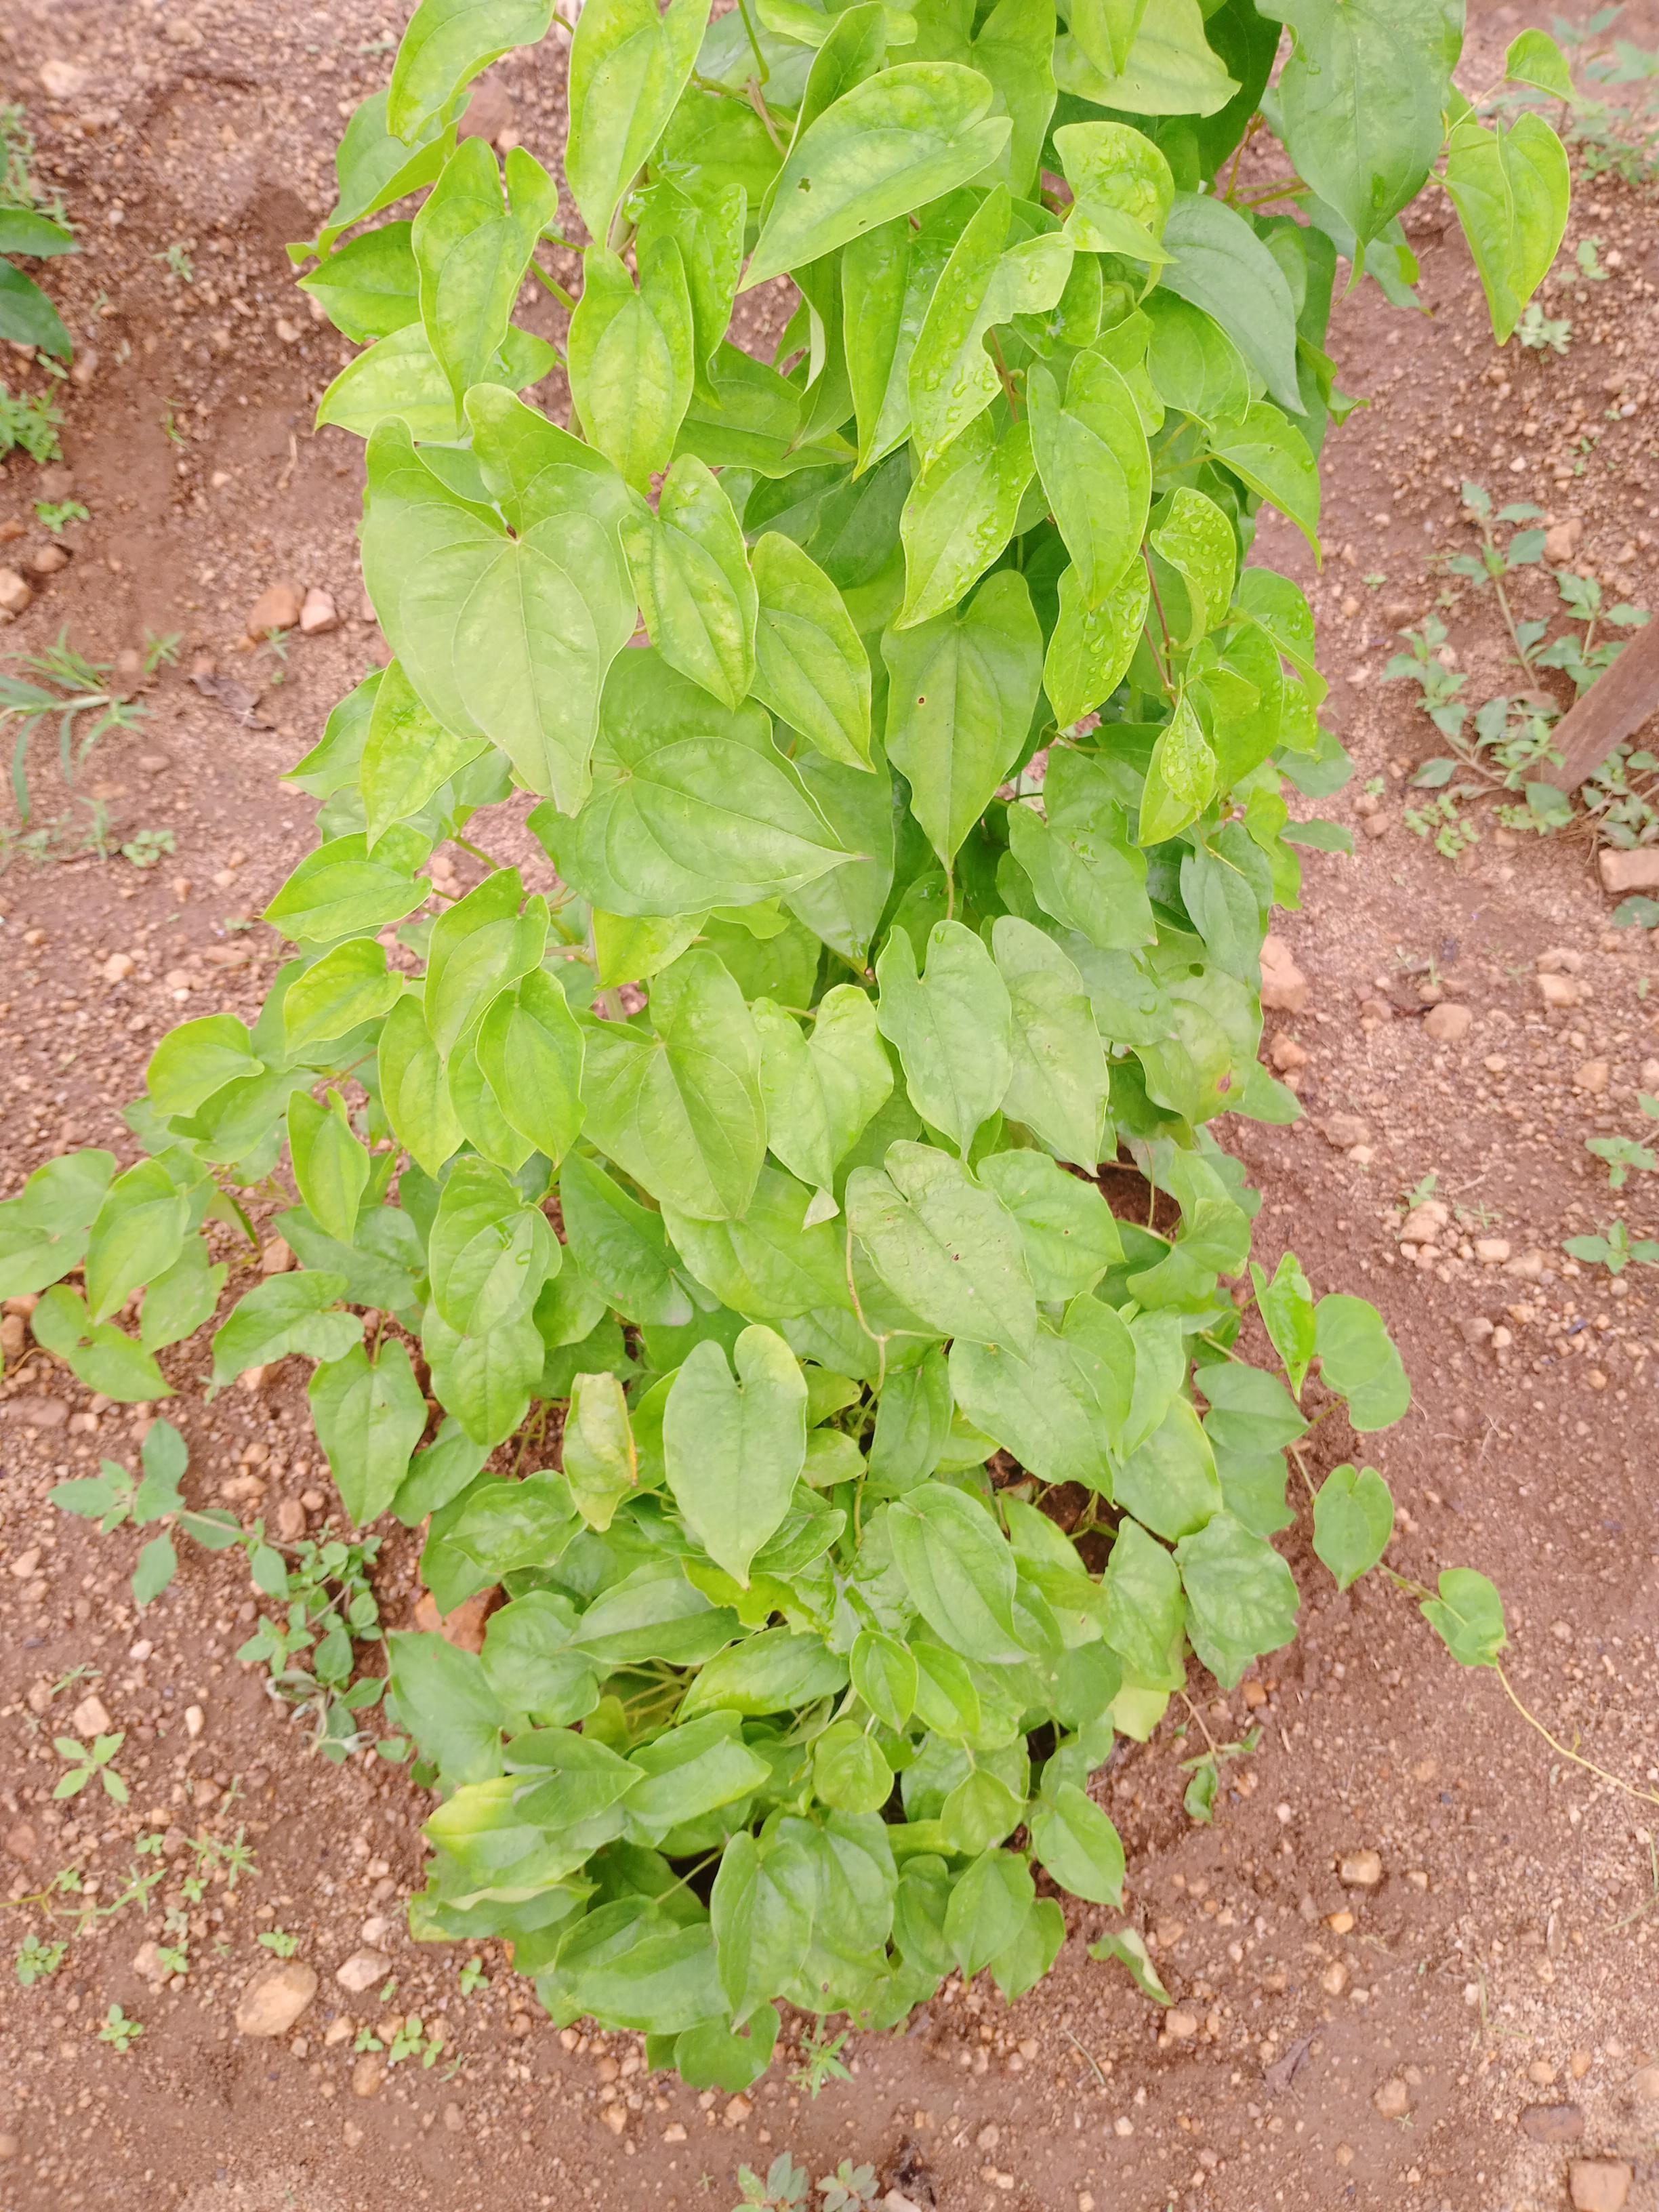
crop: yam
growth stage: vegetative
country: Nigeria
